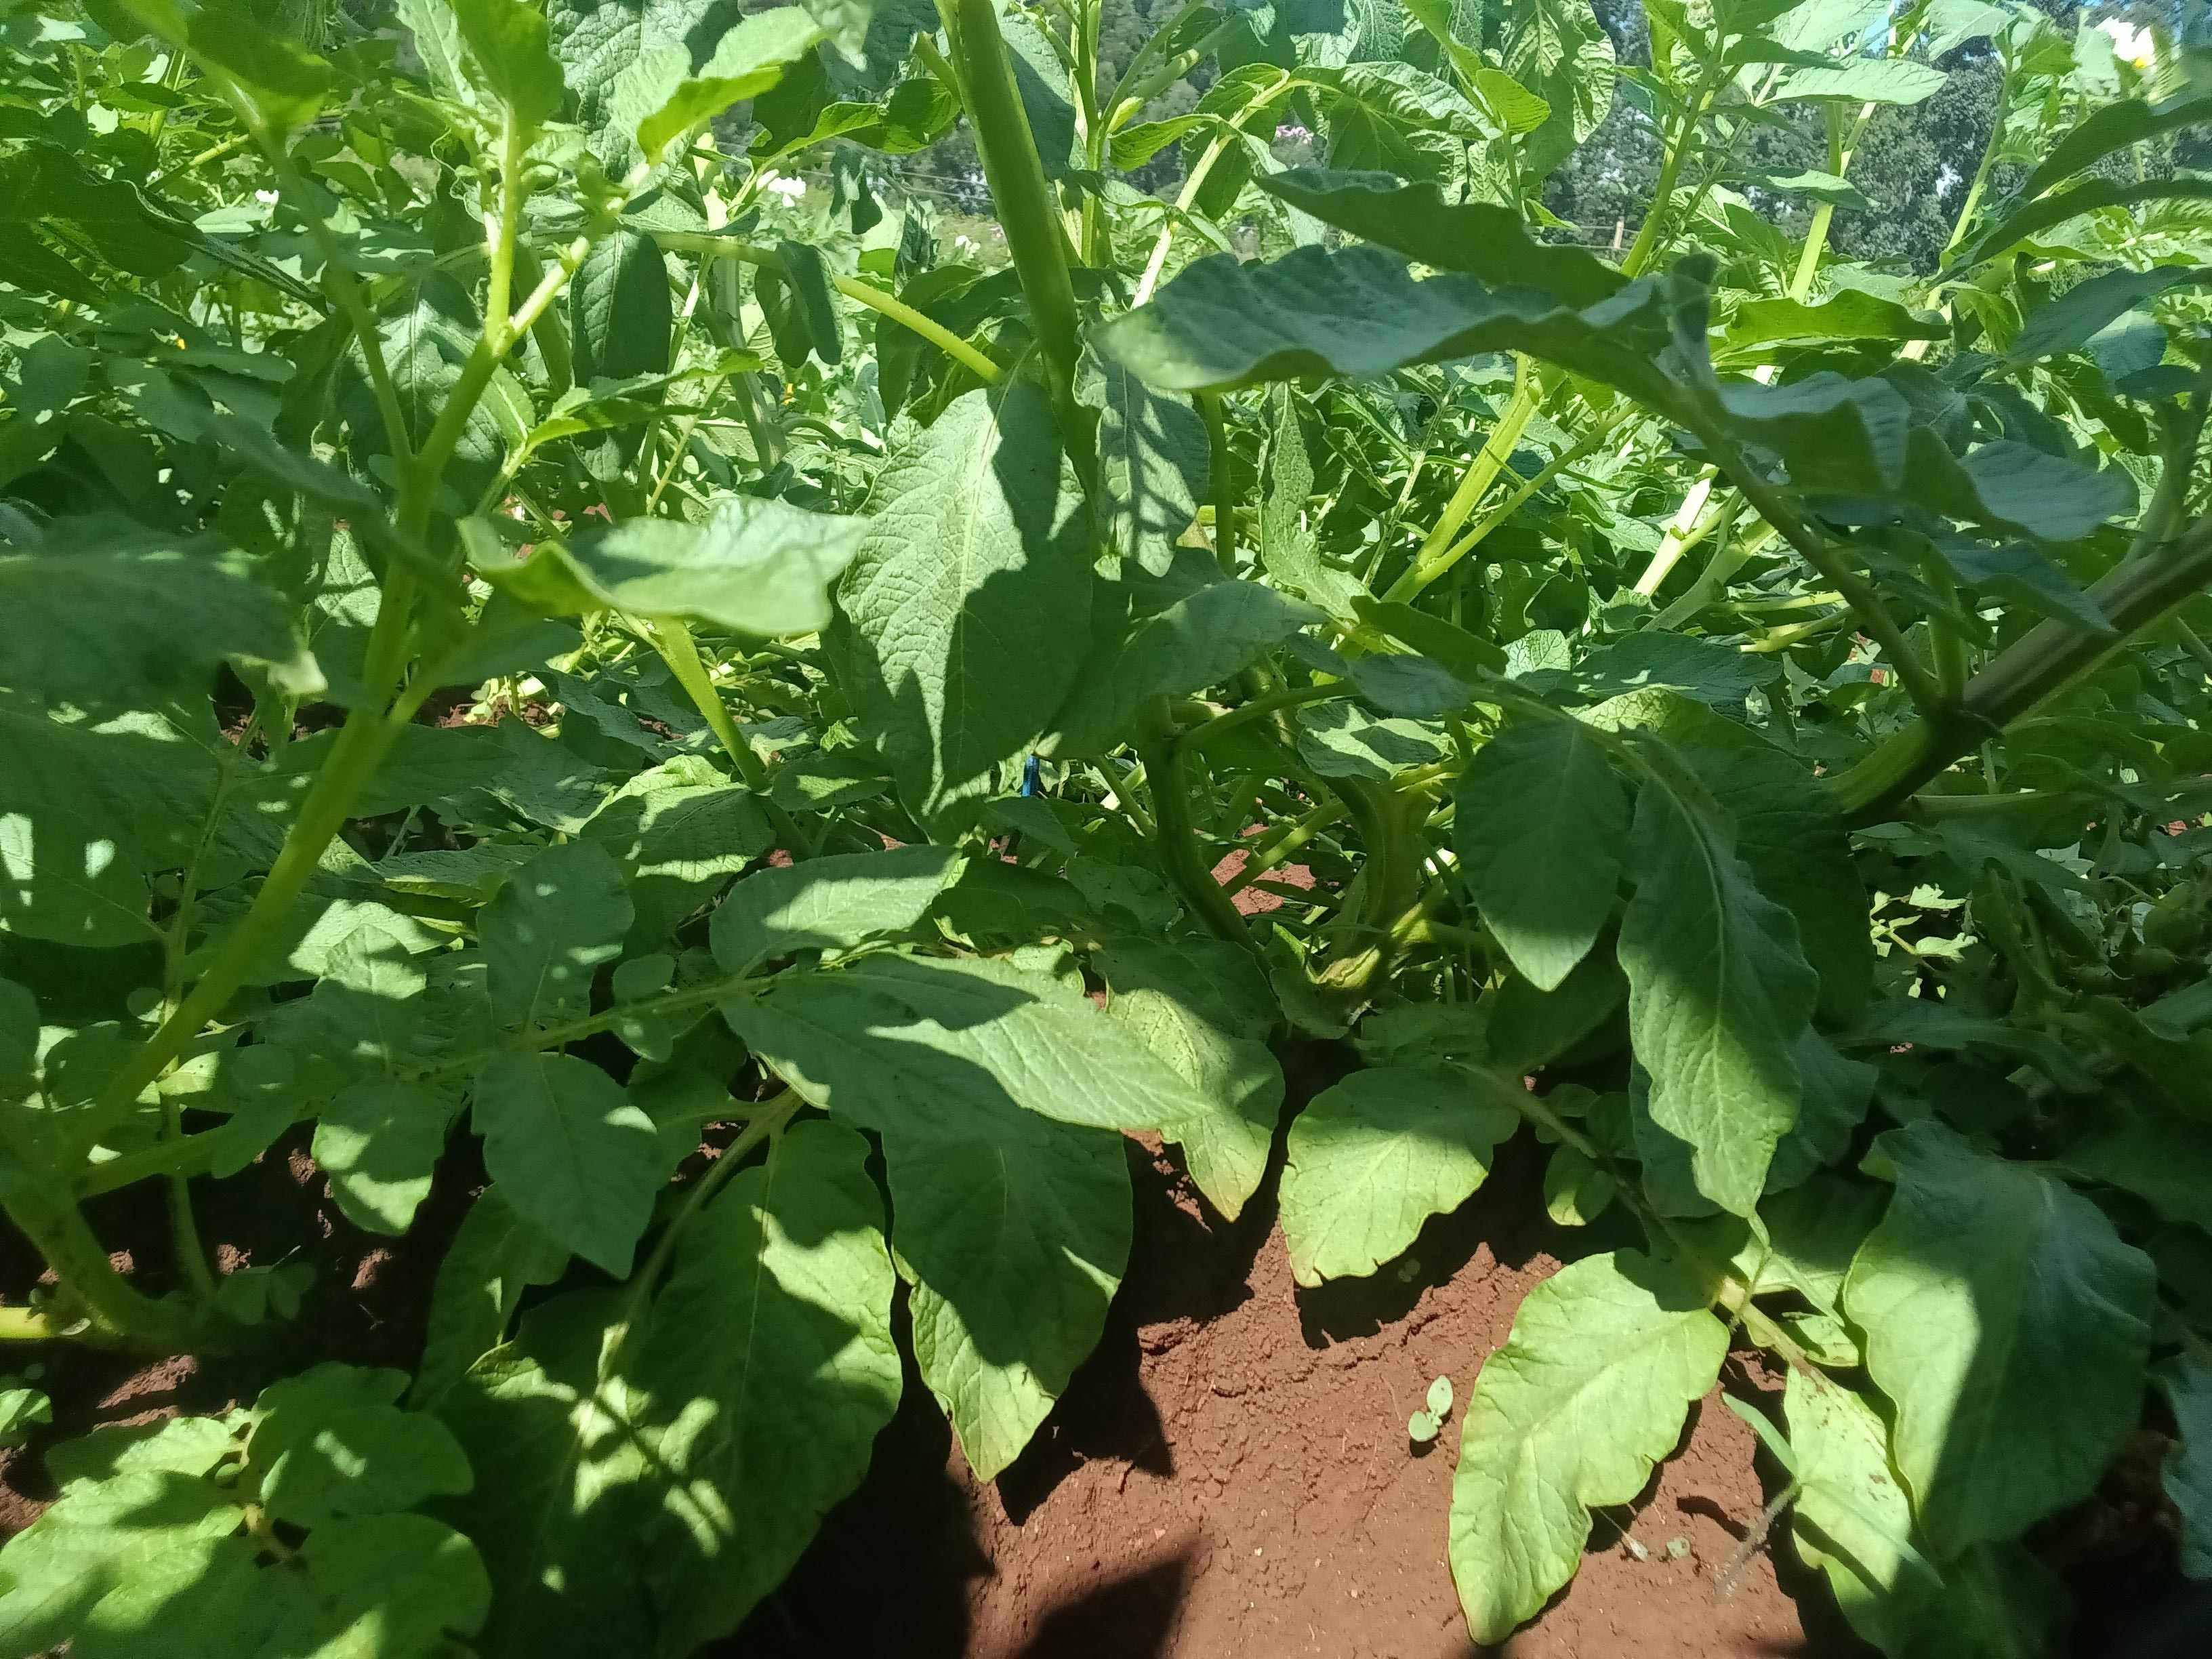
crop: potato
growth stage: flowering
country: Kenya
